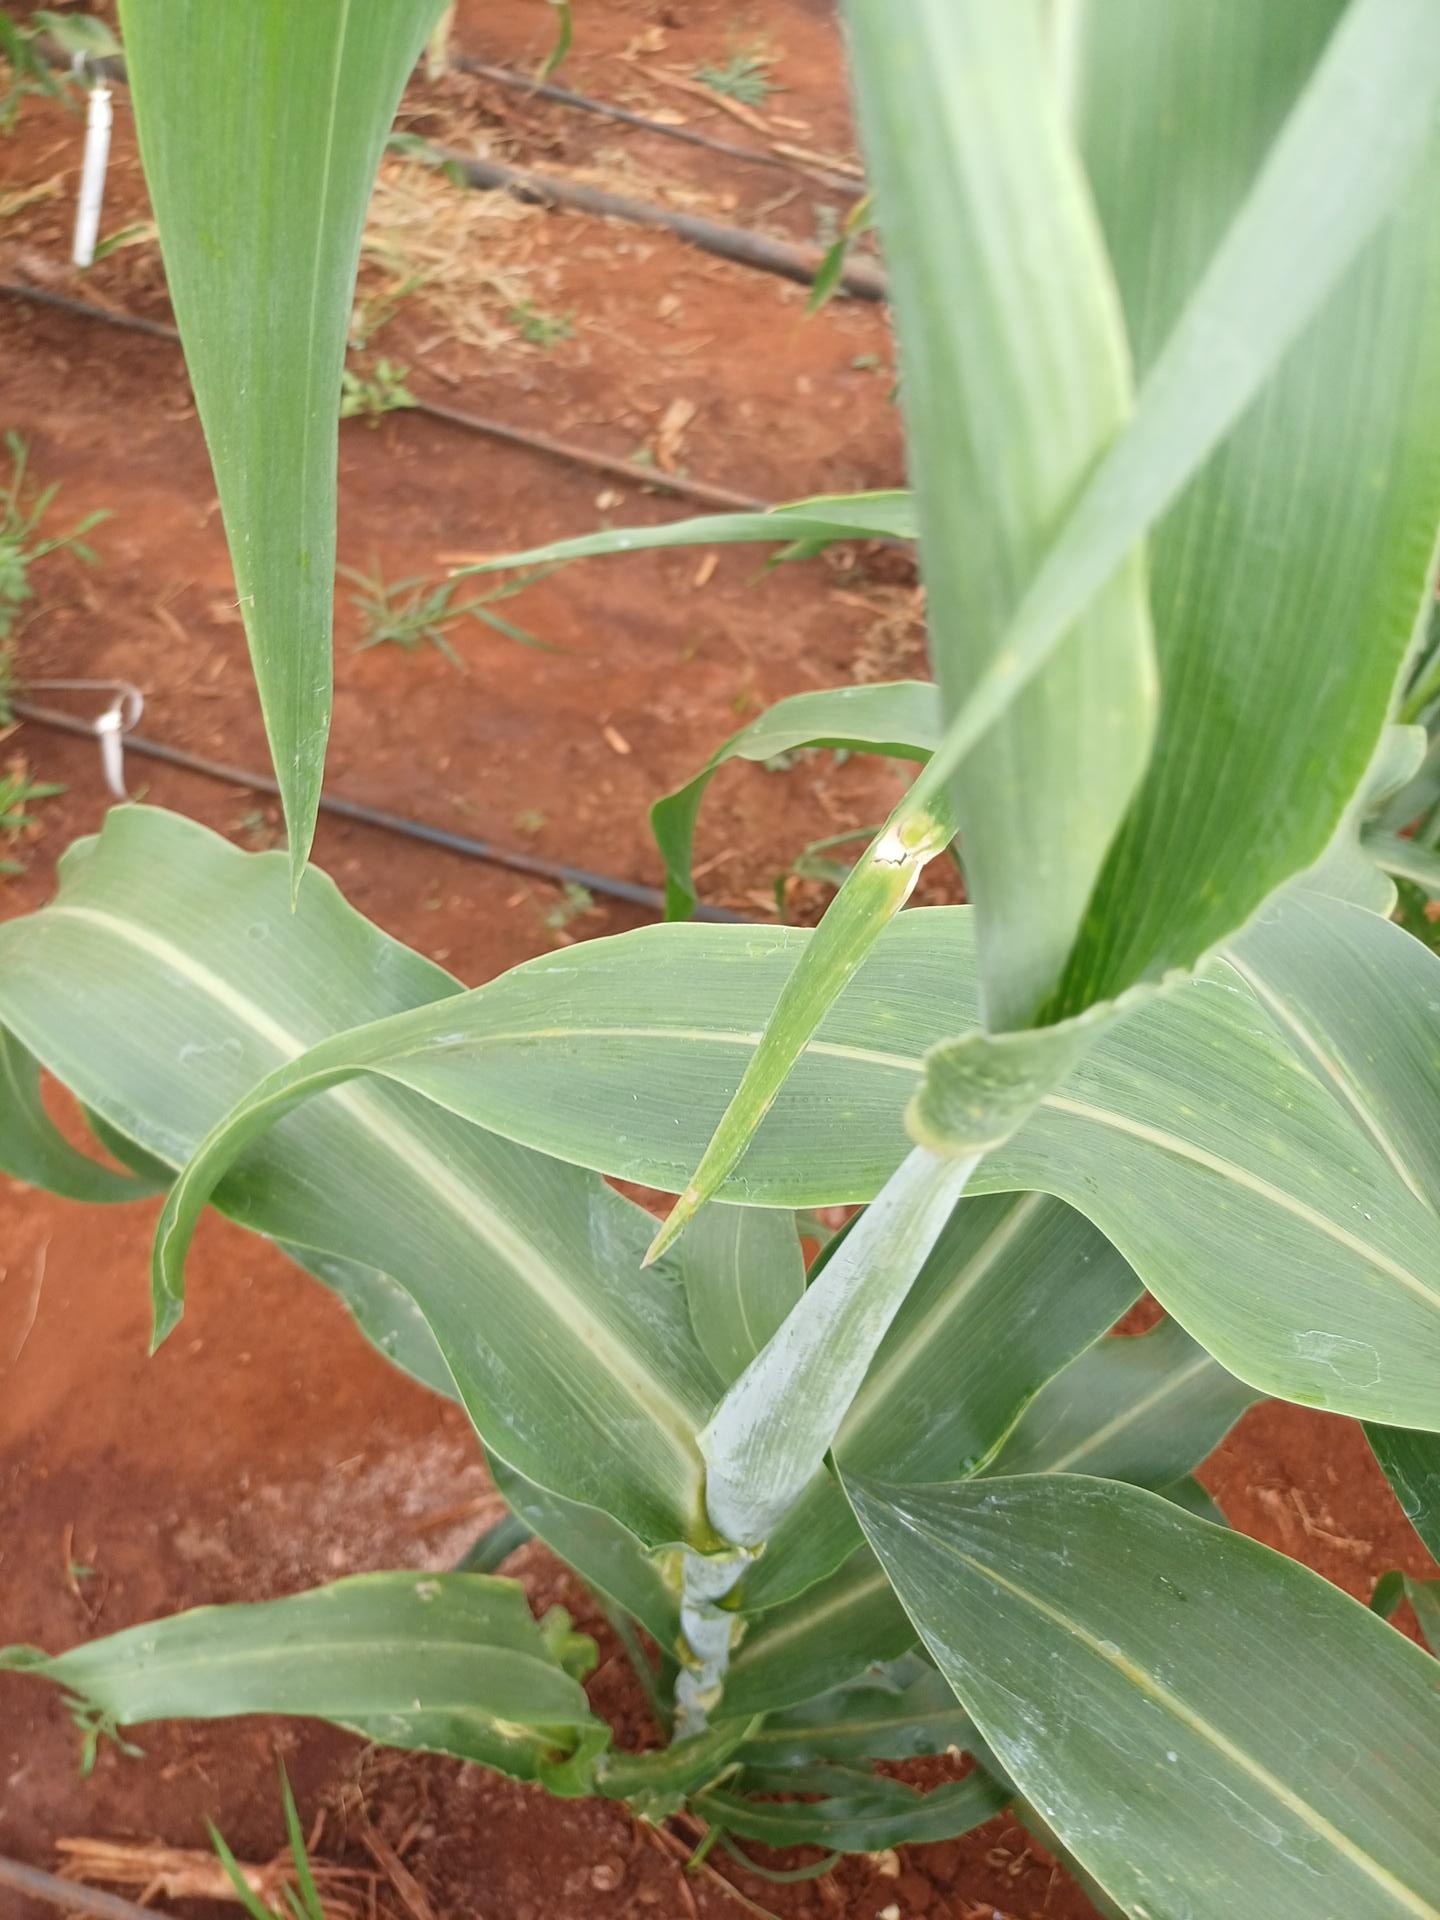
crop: sorghum
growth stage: heading tuber
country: Kenya
